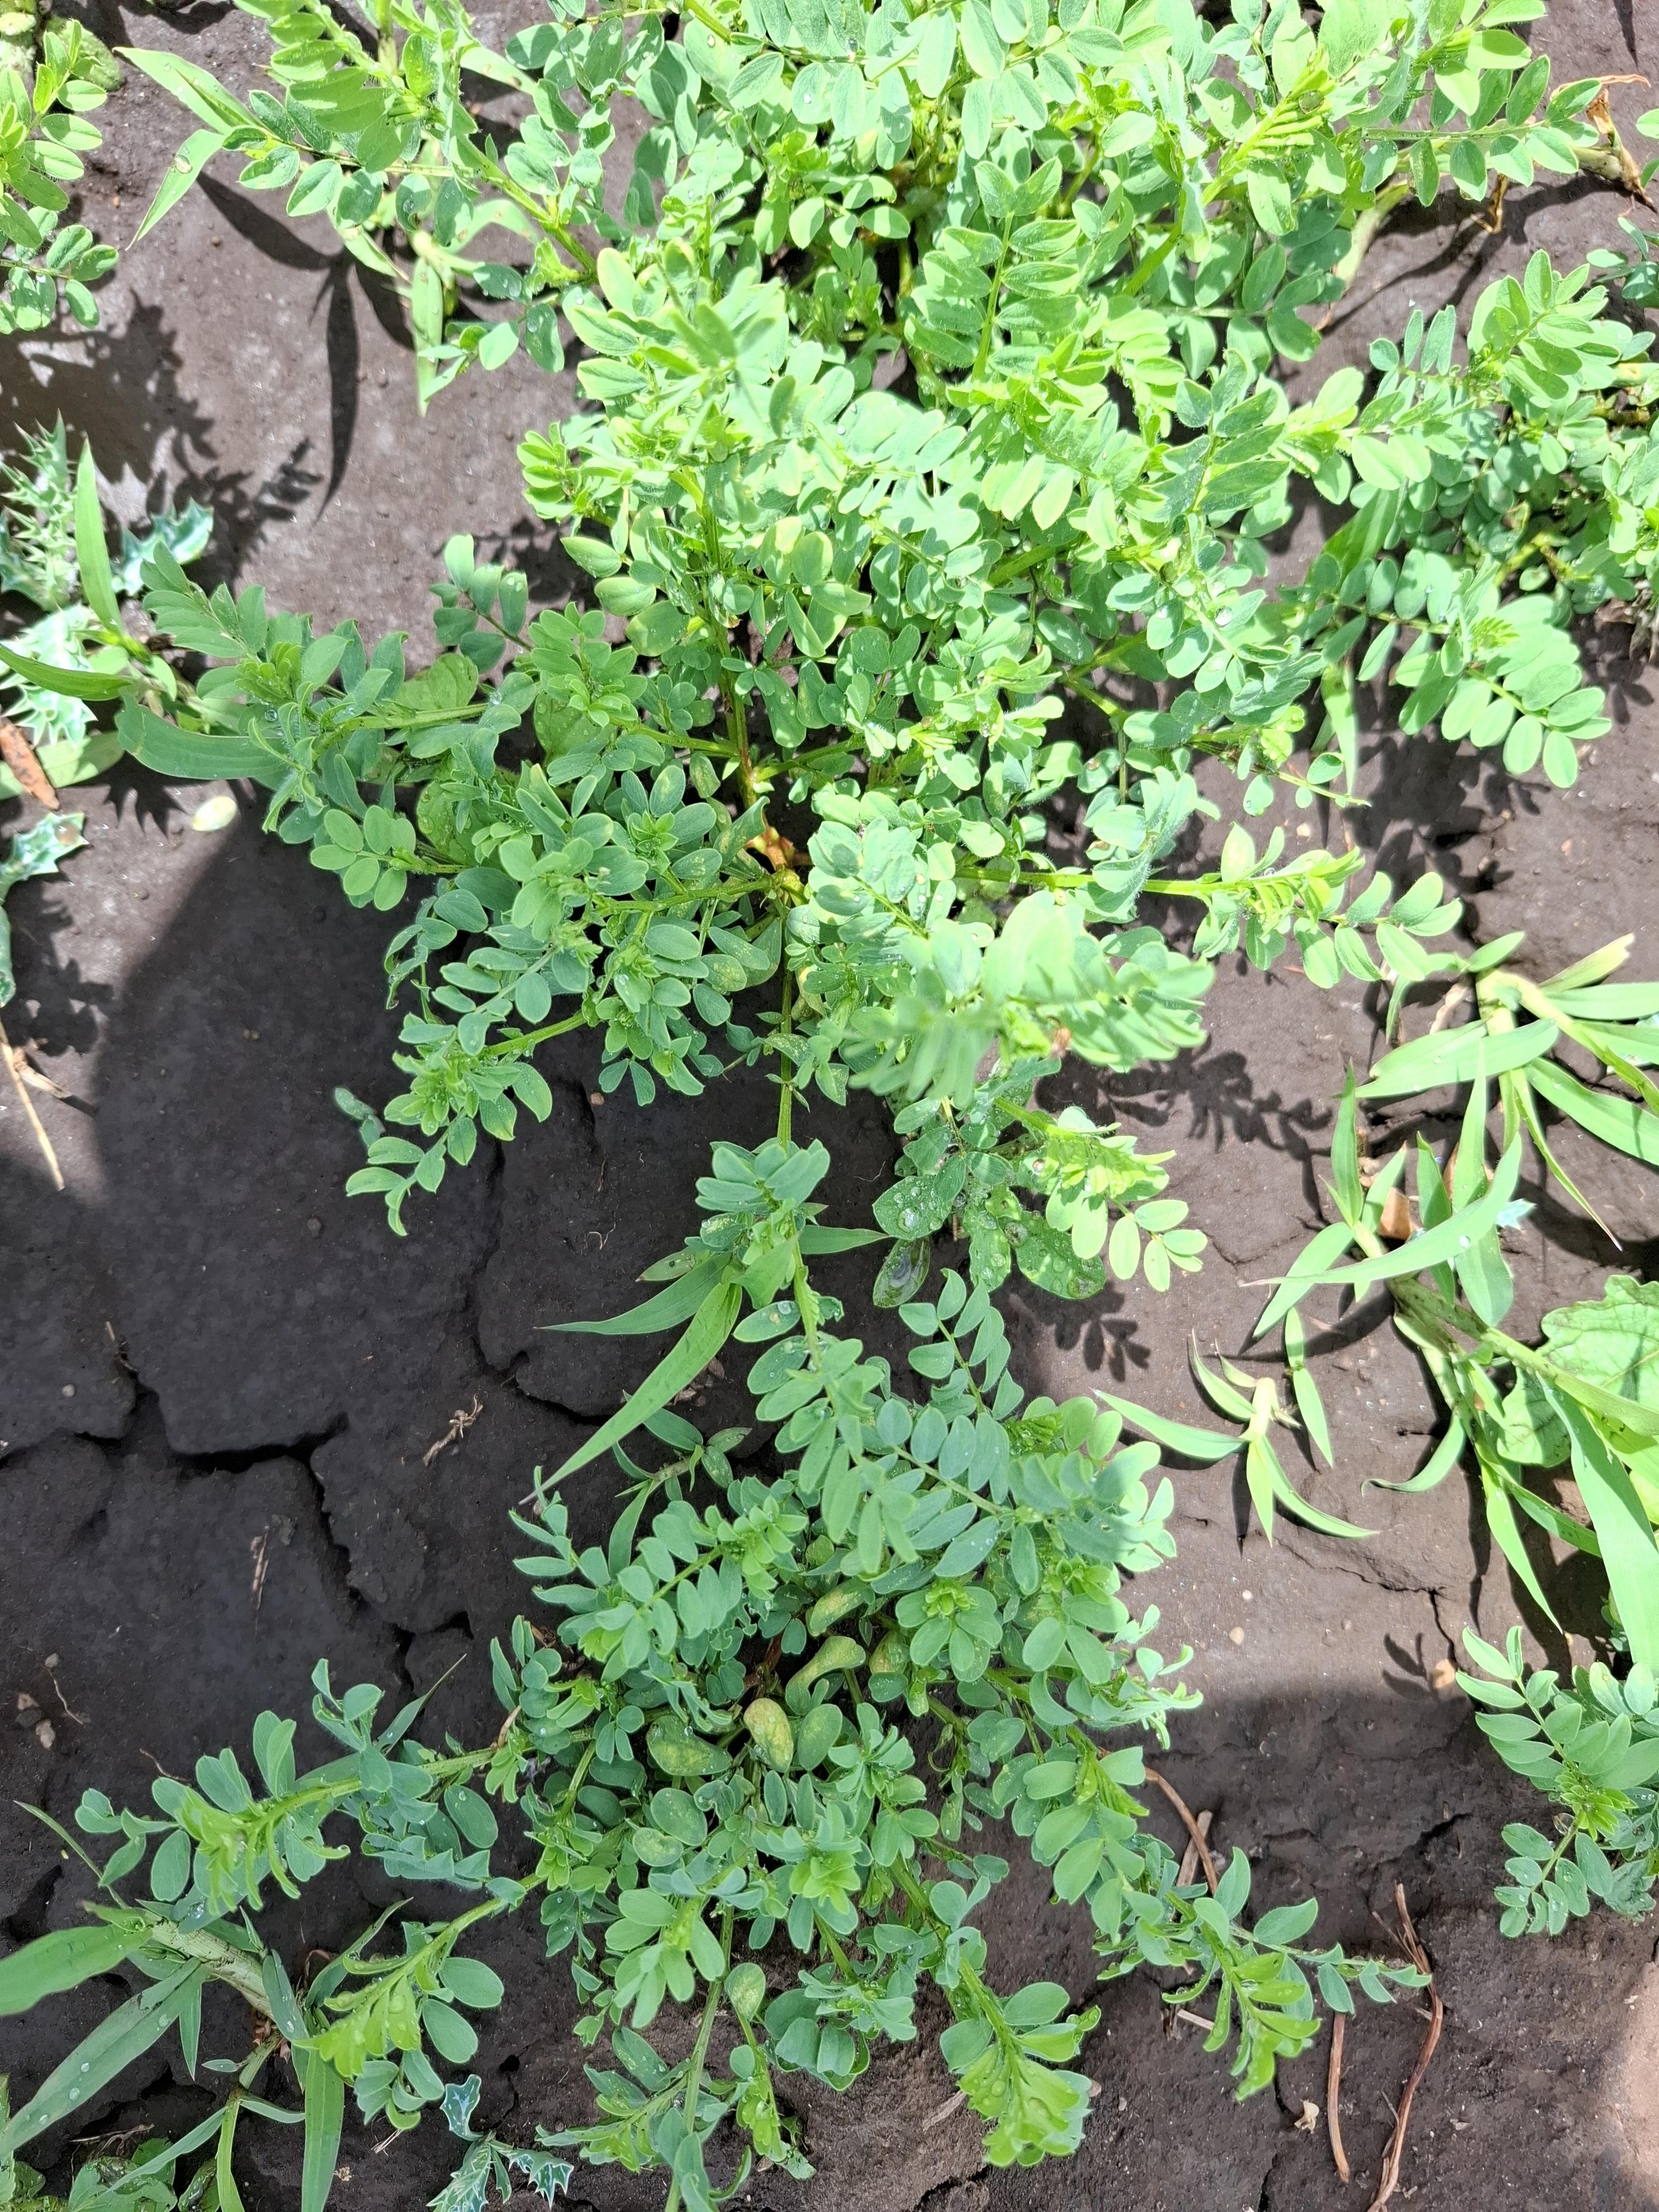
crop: lentil
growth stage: vegetative
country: Tanzania
